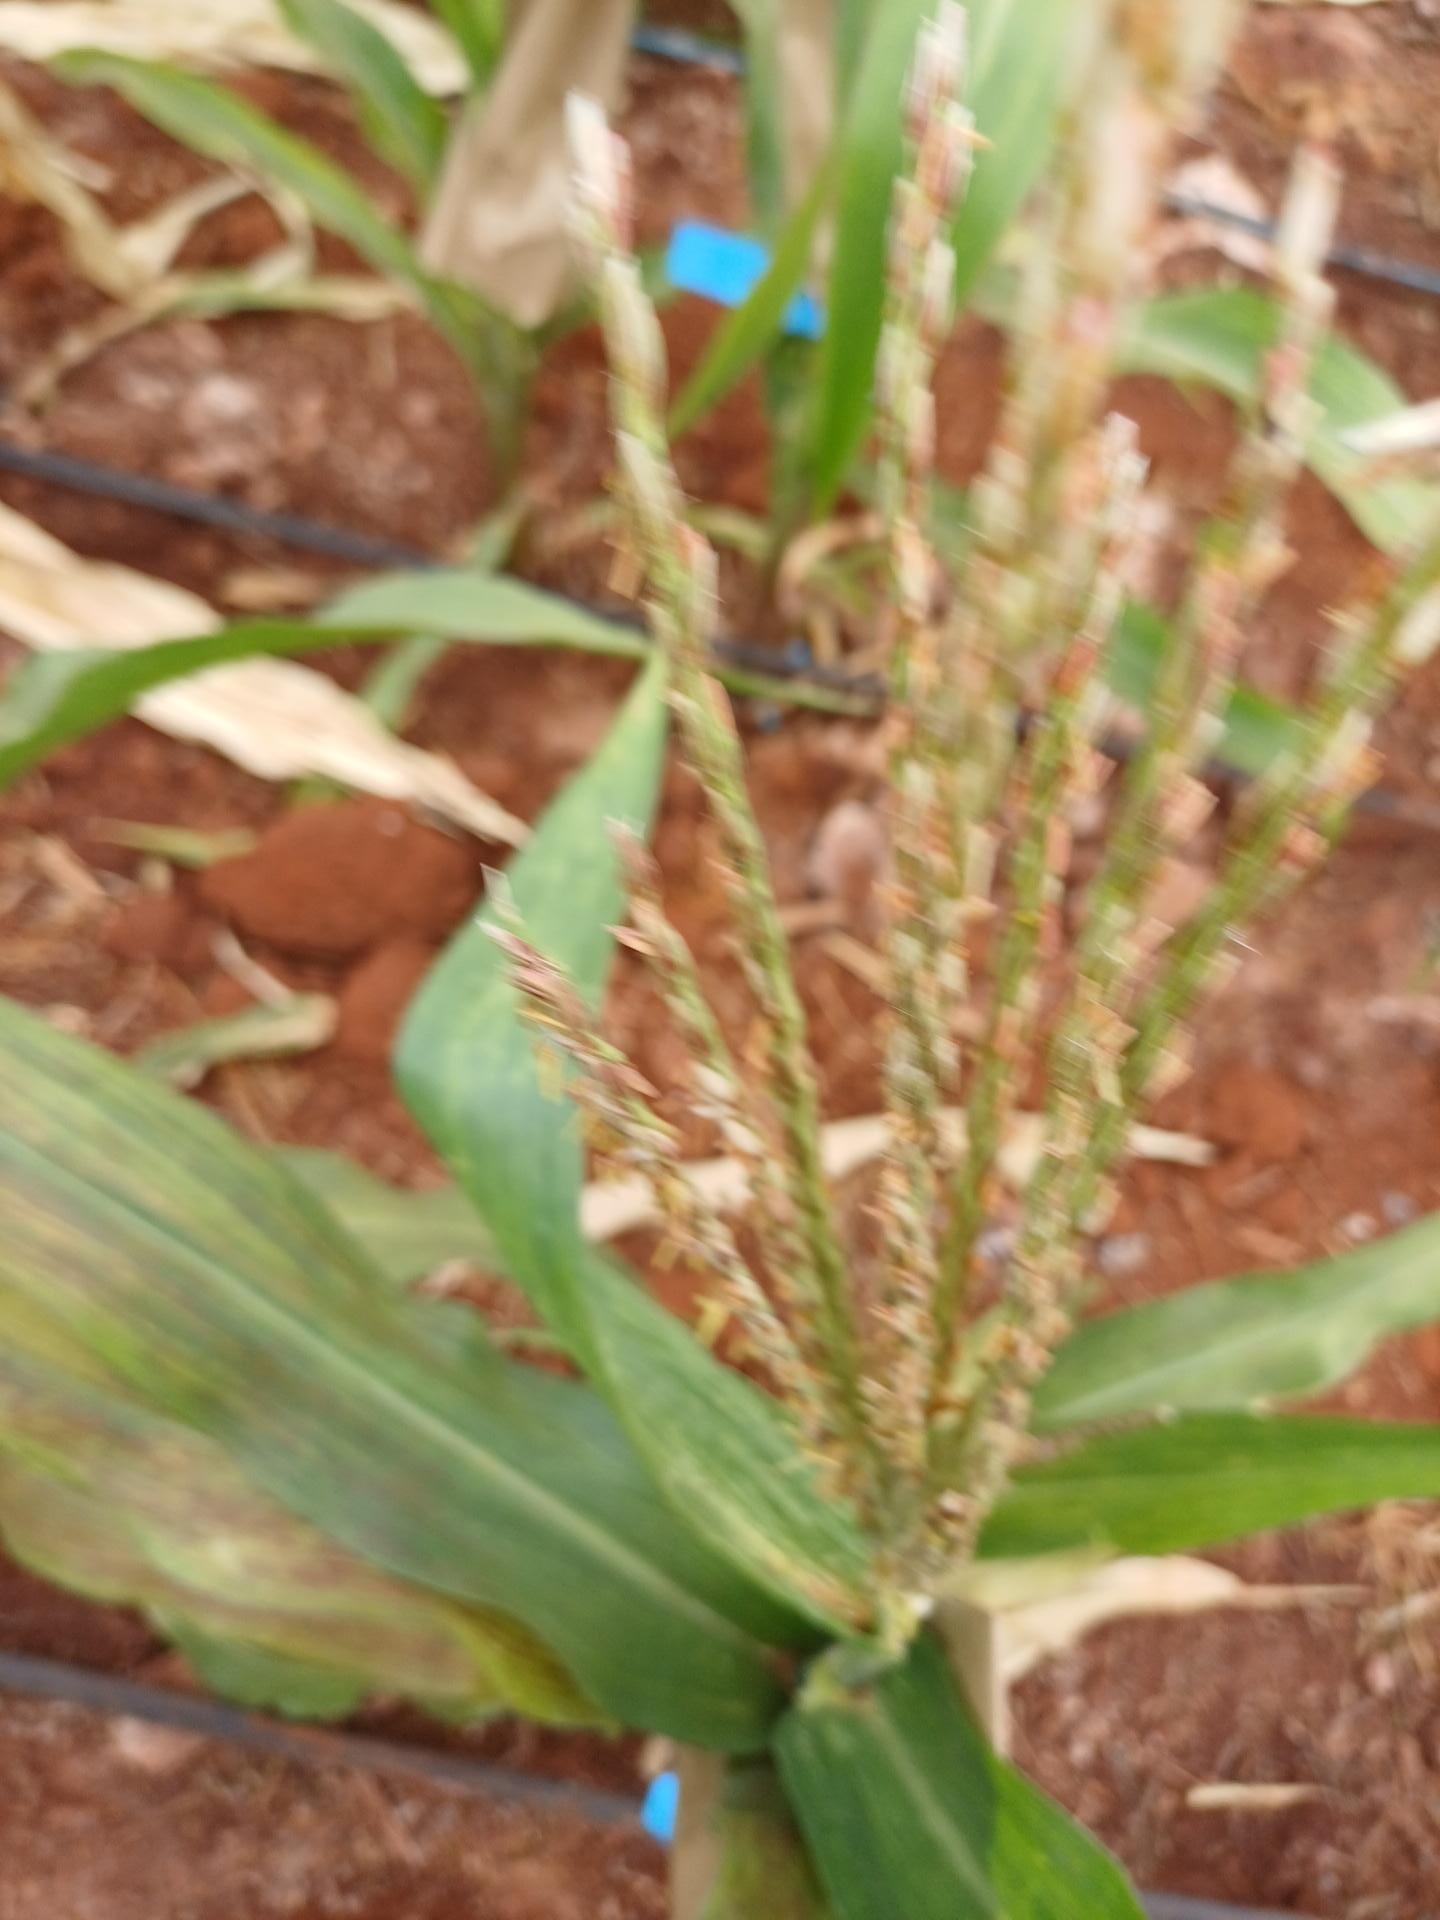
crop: maize
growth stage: flowering
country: Kenya
